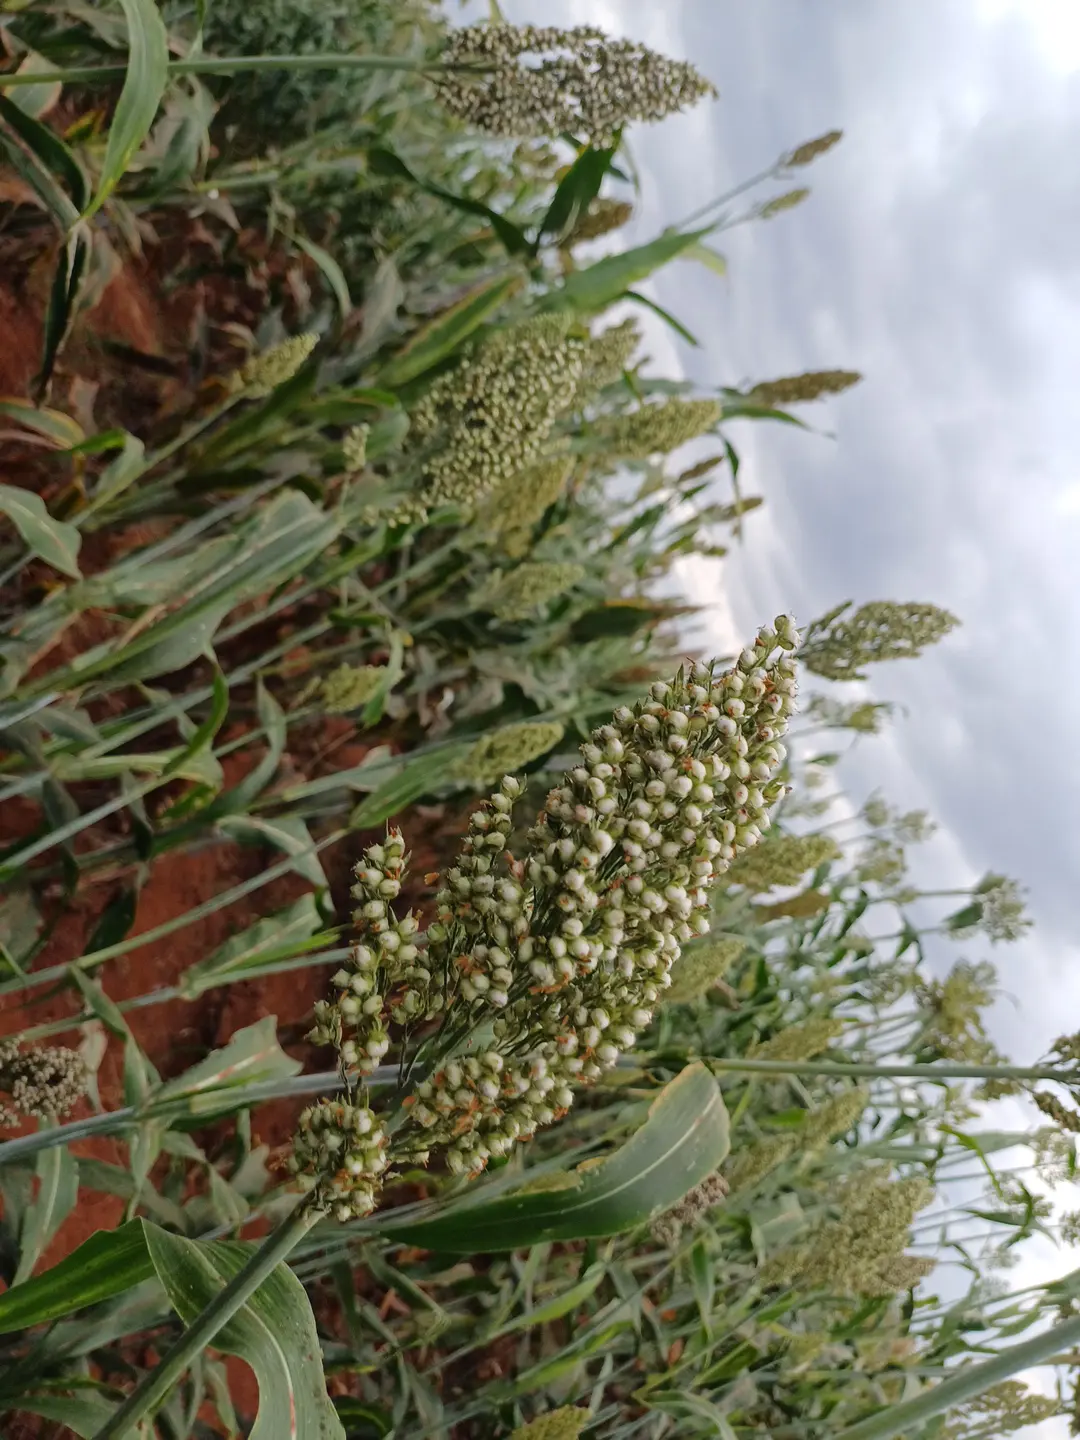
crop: sorghum
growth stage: filling grain
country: Kenya
